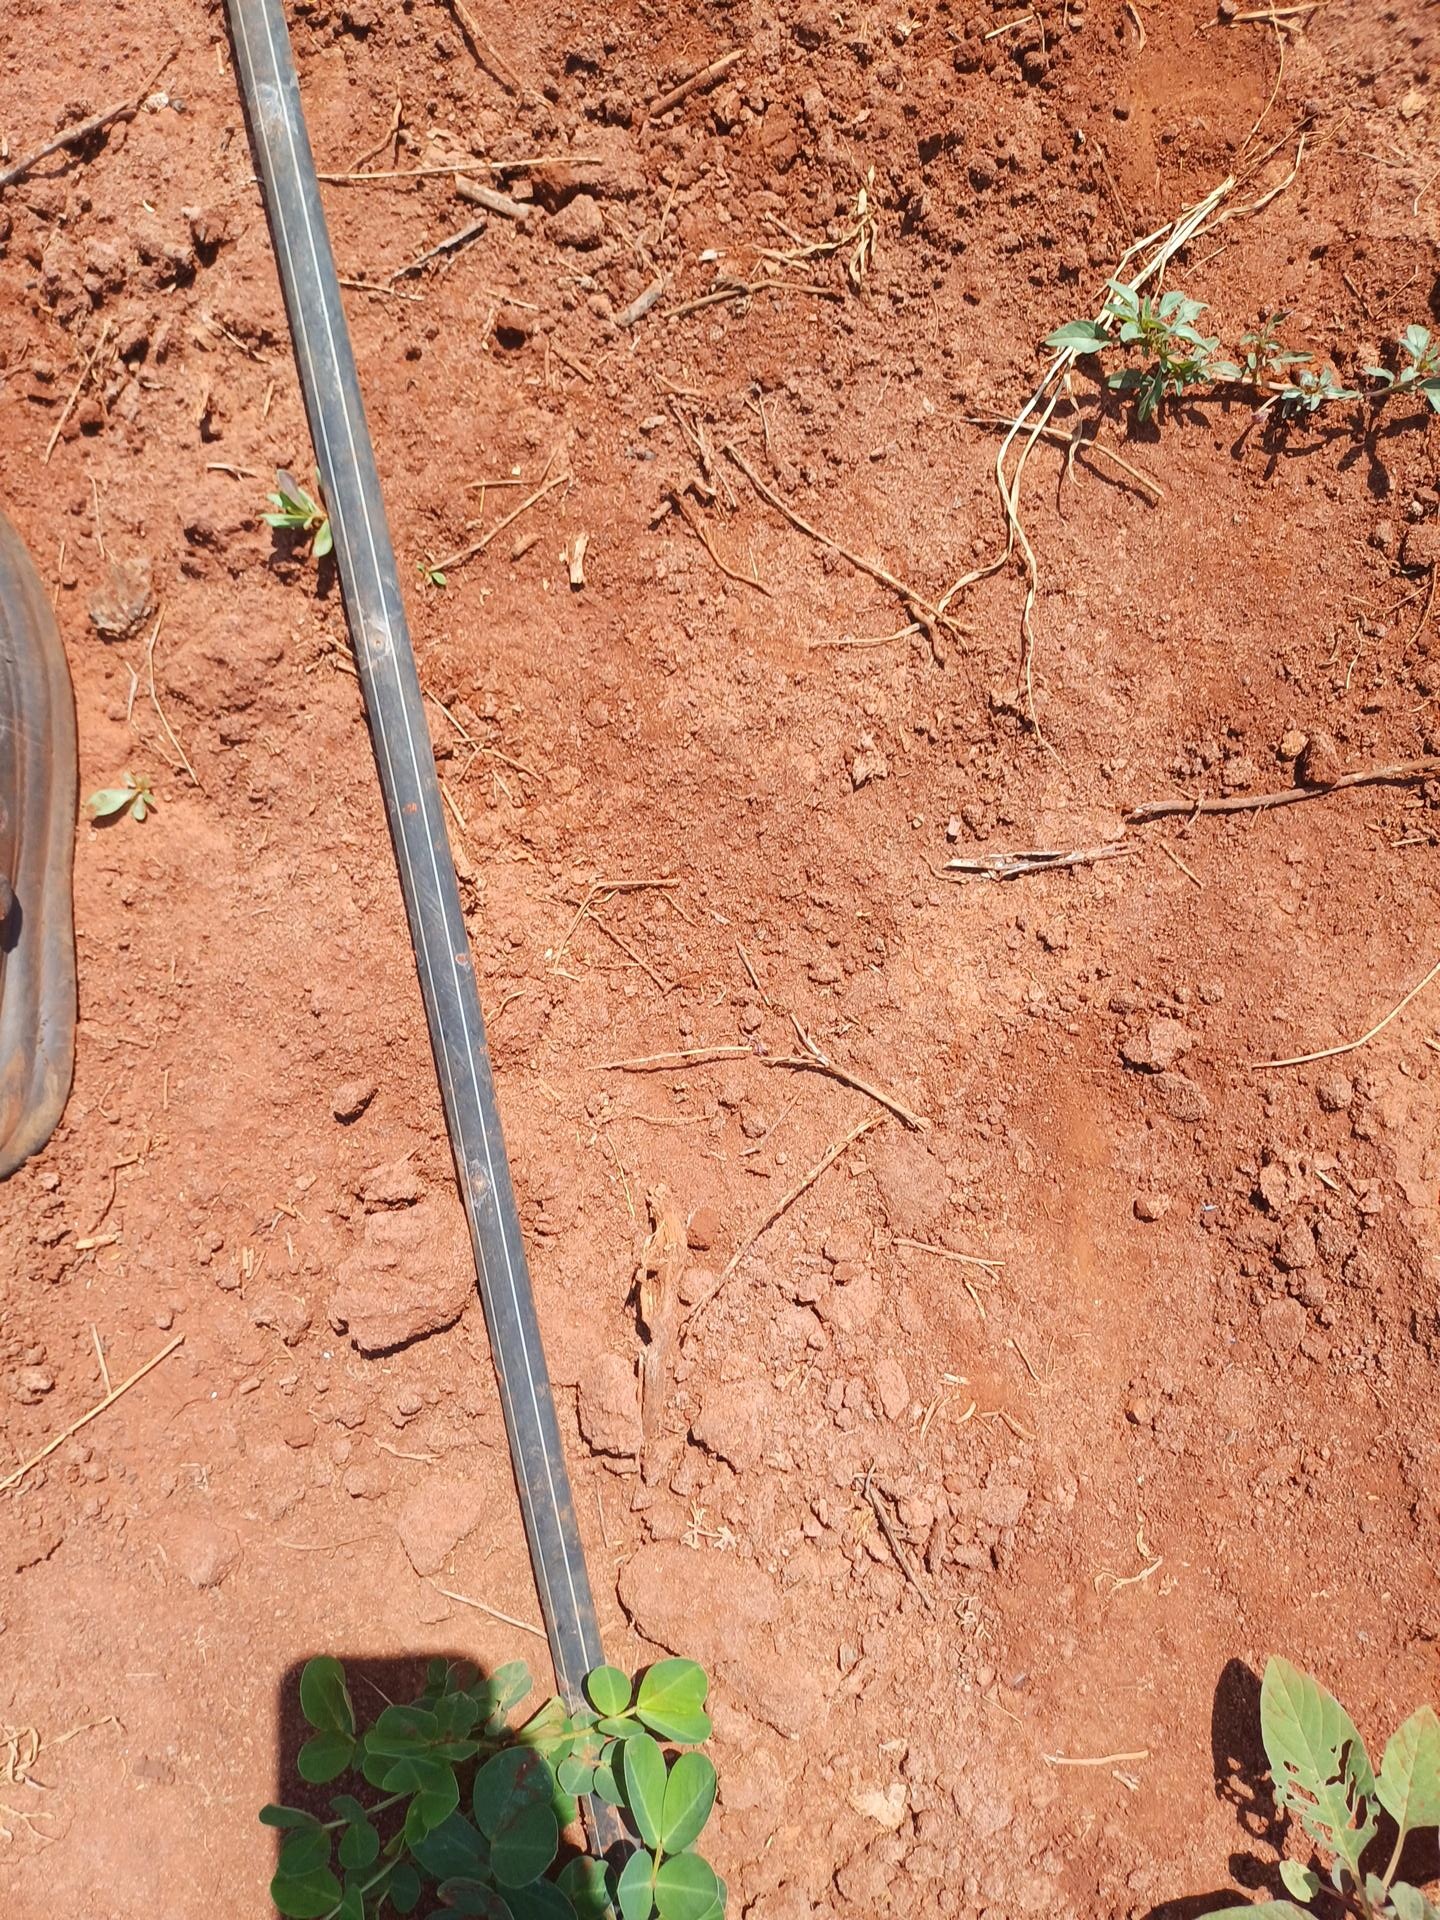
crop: groundnut
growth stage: vegetative
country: Kenya
